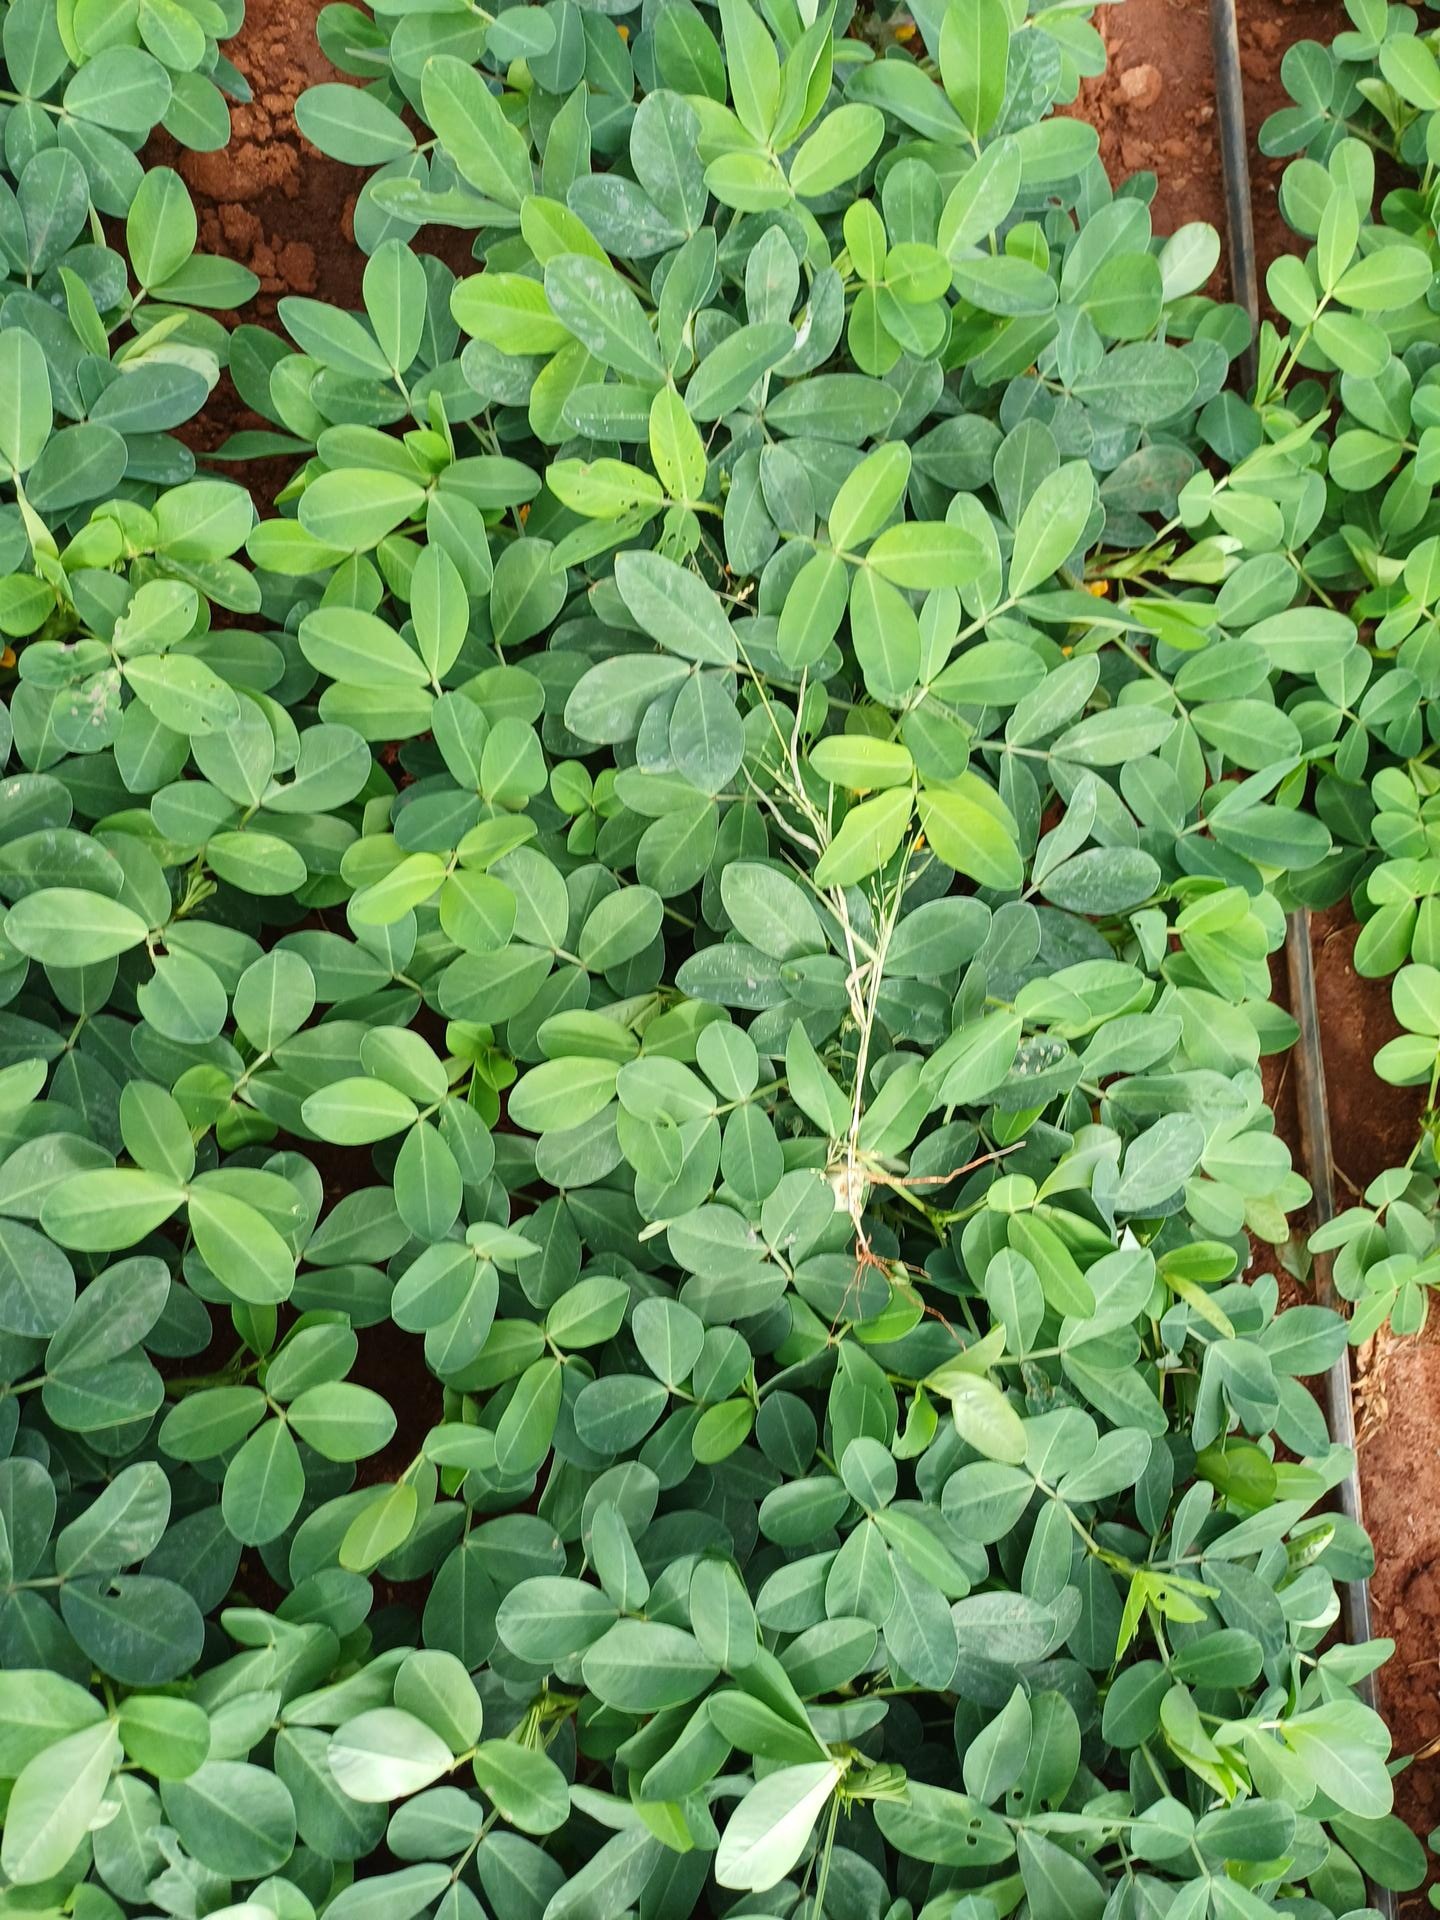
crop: groundnut
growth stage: flowering
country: Kenya
